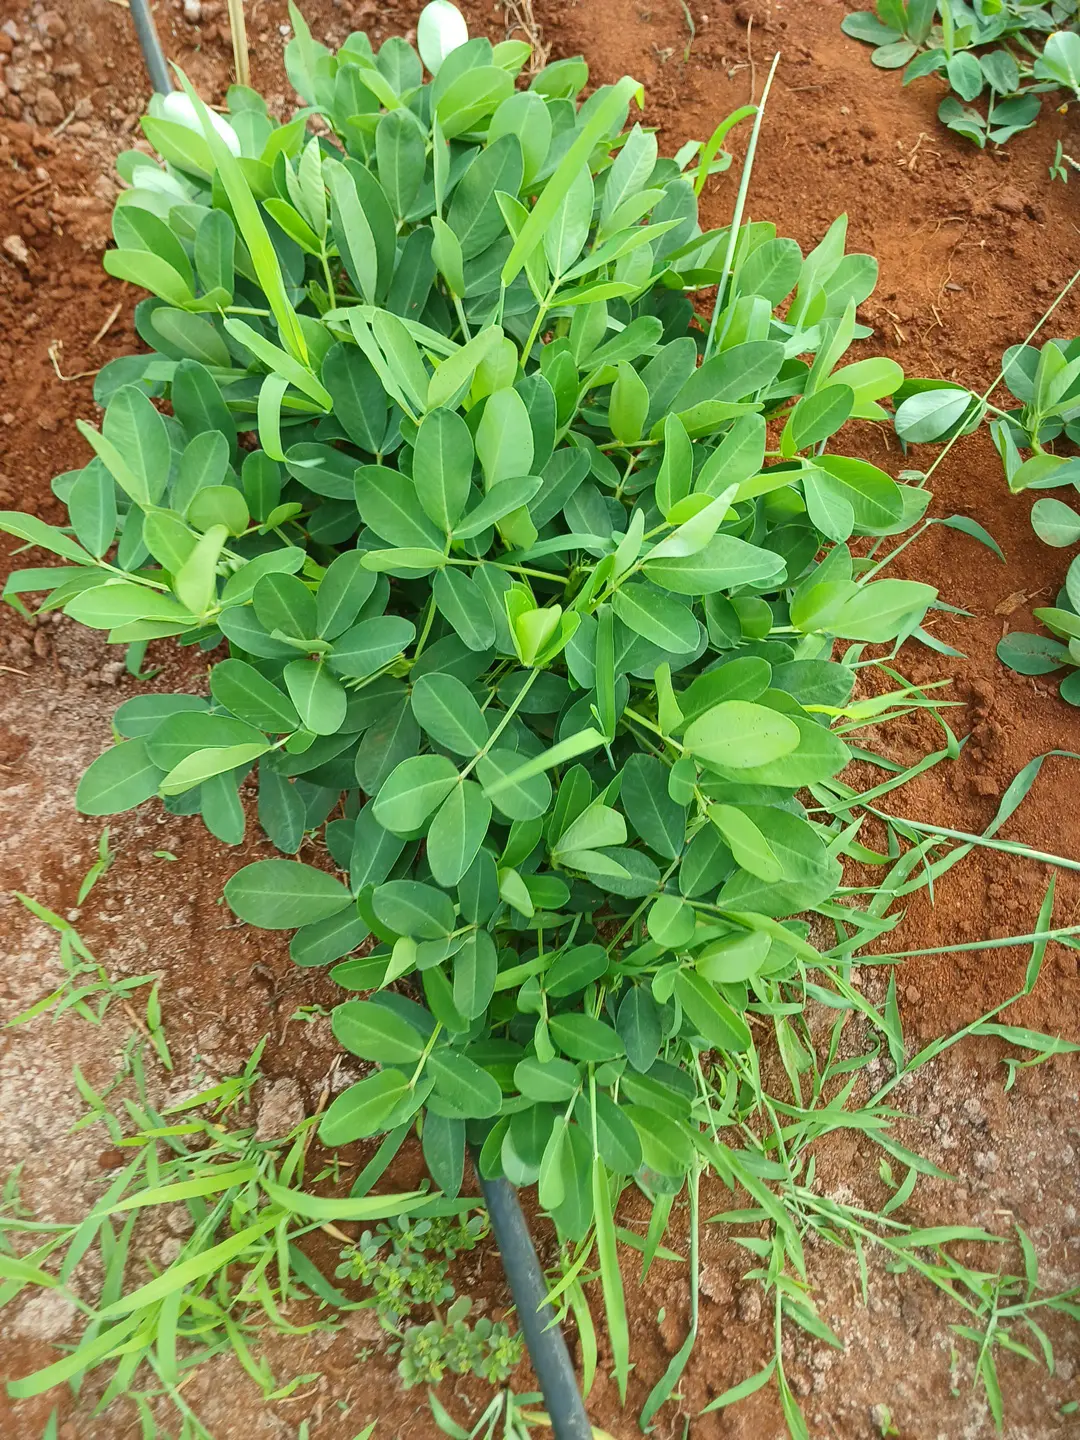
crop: groundnut
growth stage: flowering
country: Kenya
